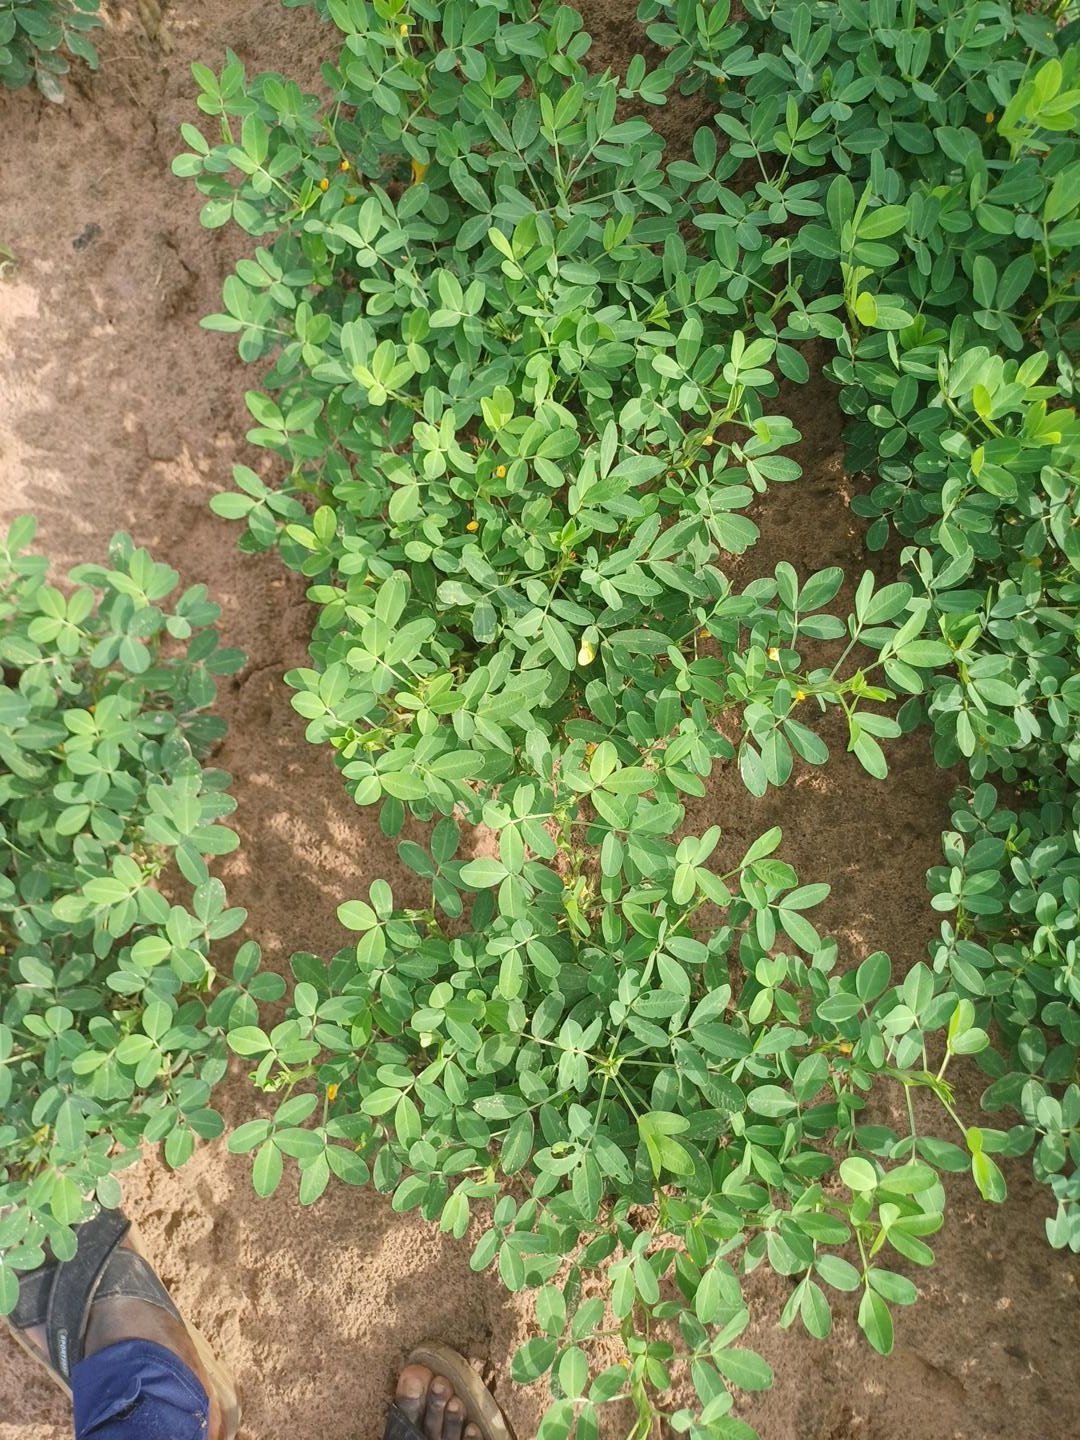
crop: groundnut
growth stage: flowering
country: Senegal
